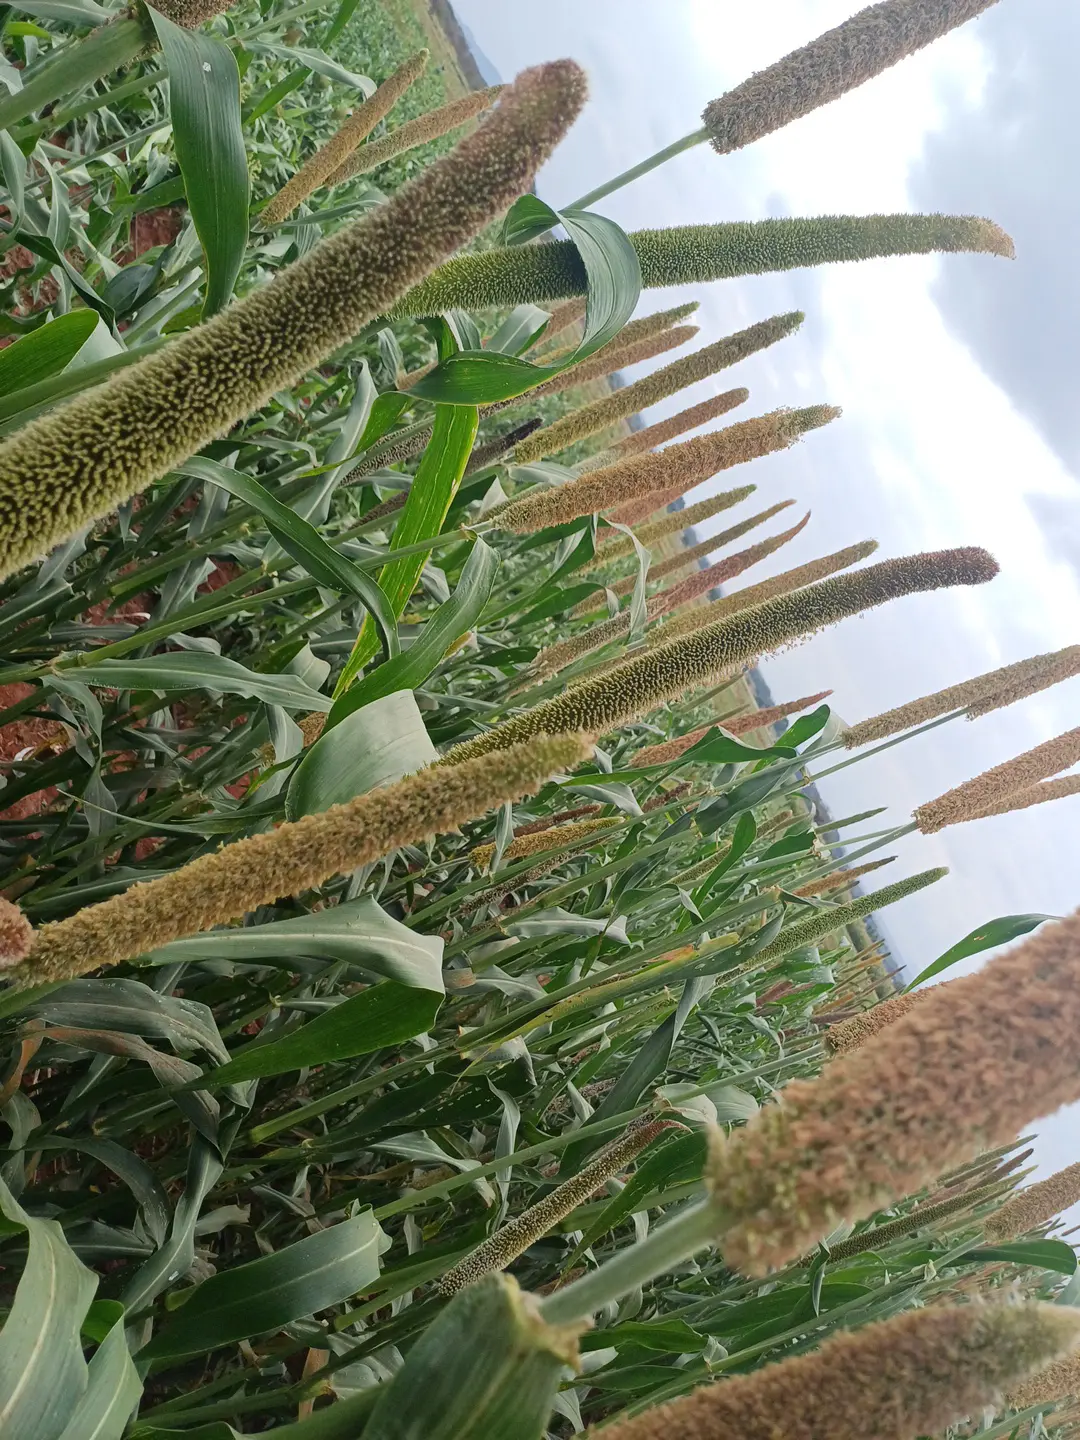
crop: pearl millet
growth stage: filling grain
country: Kenya
